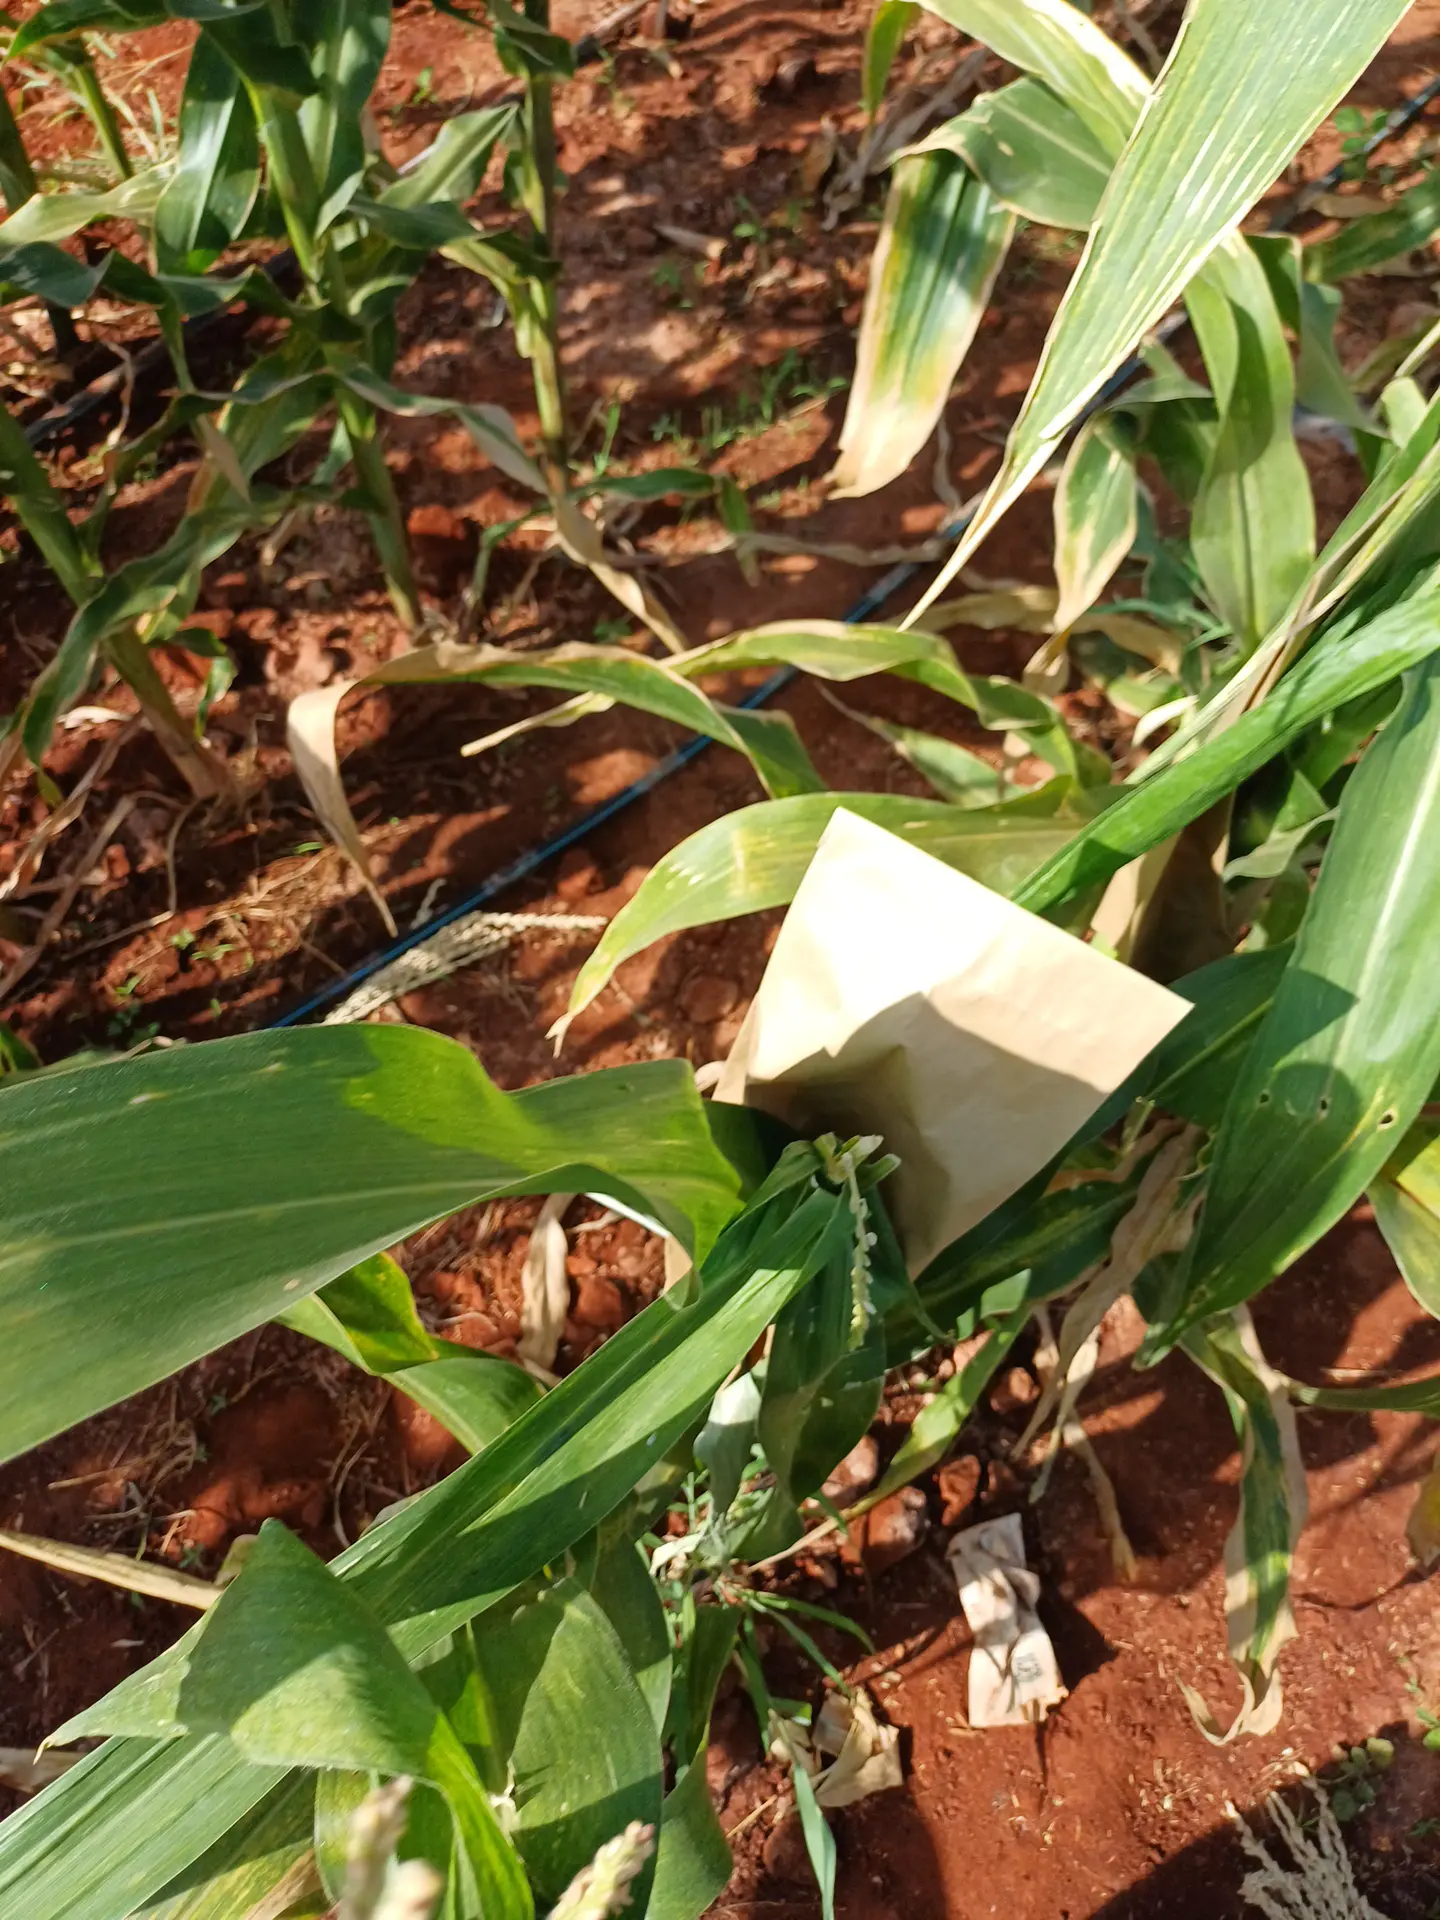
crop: maize
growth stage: flowering
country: Kenya
